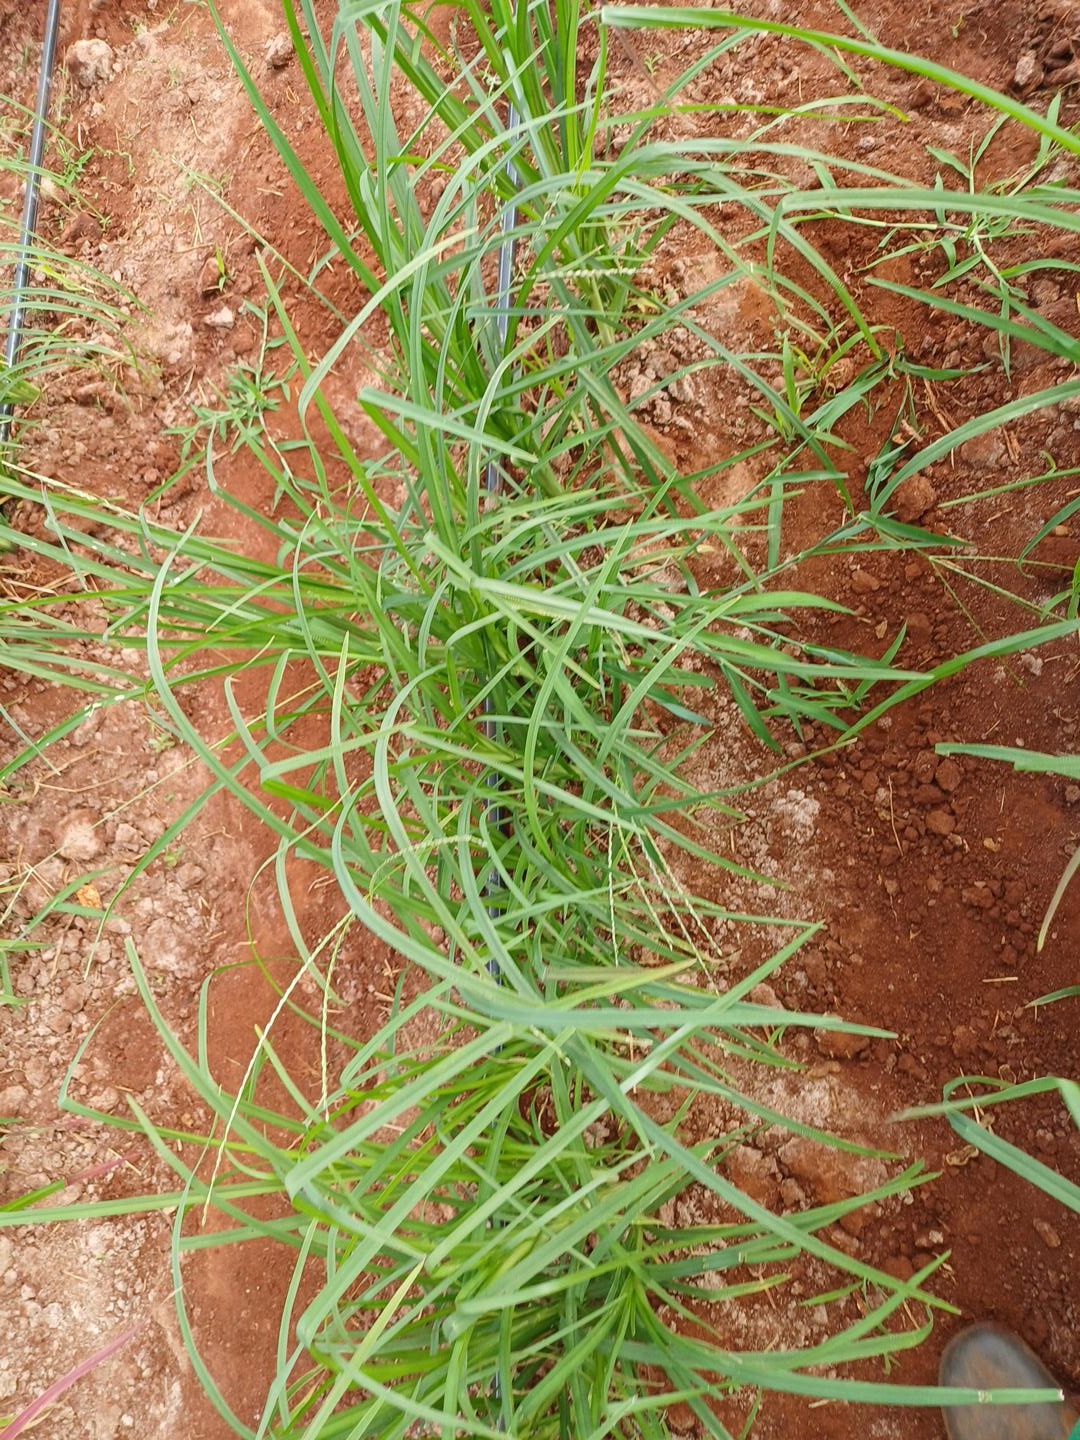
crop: finger millet
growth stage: vegetative
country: Kenya
